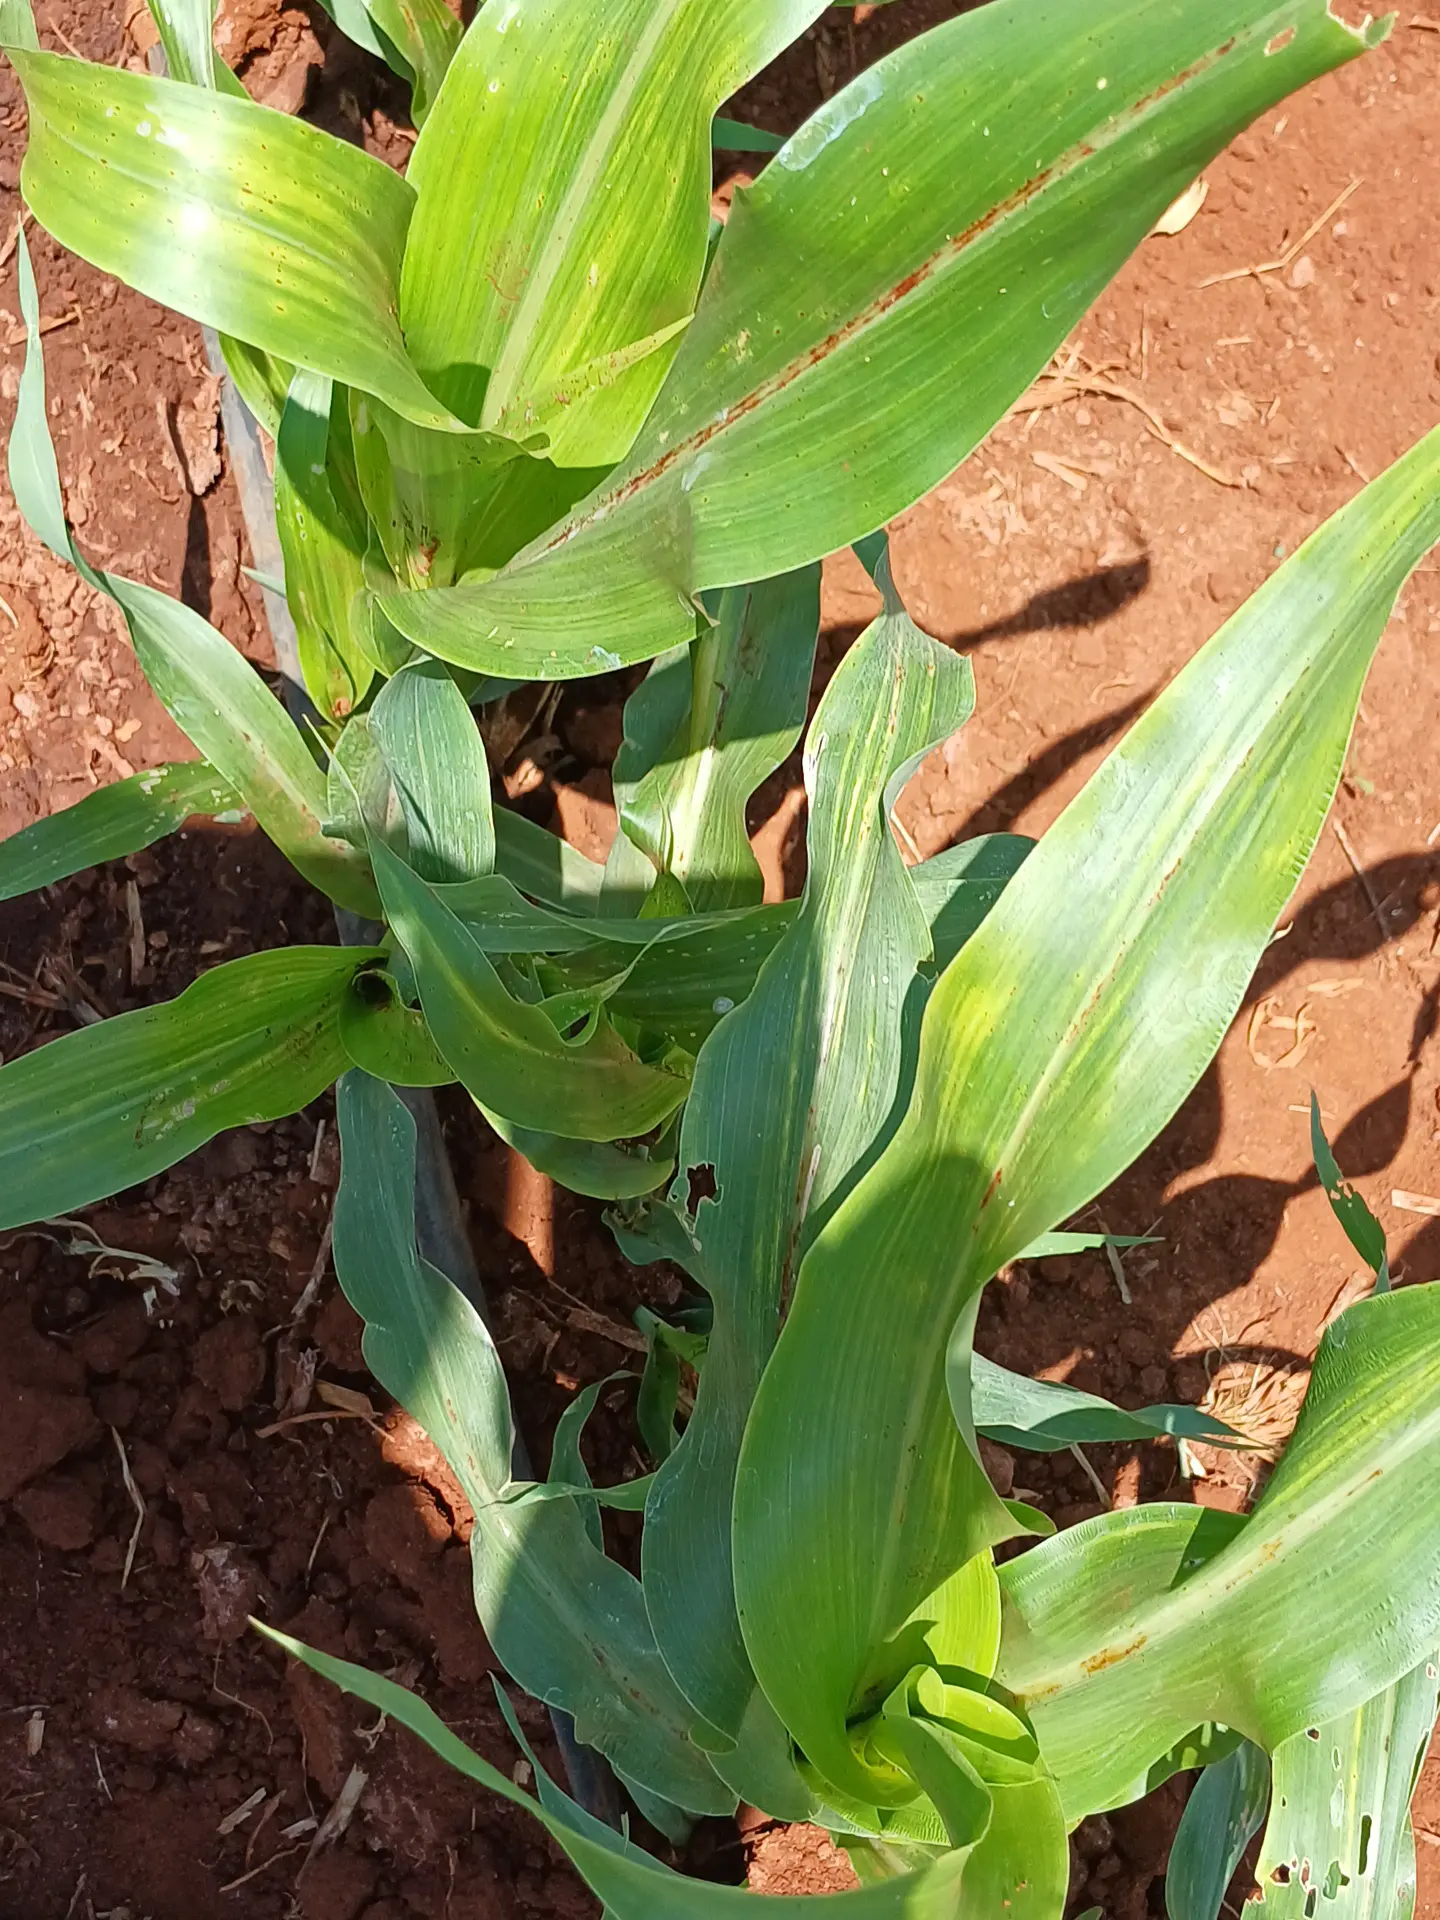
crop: sorghum
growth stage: vegetative
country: Kenya
